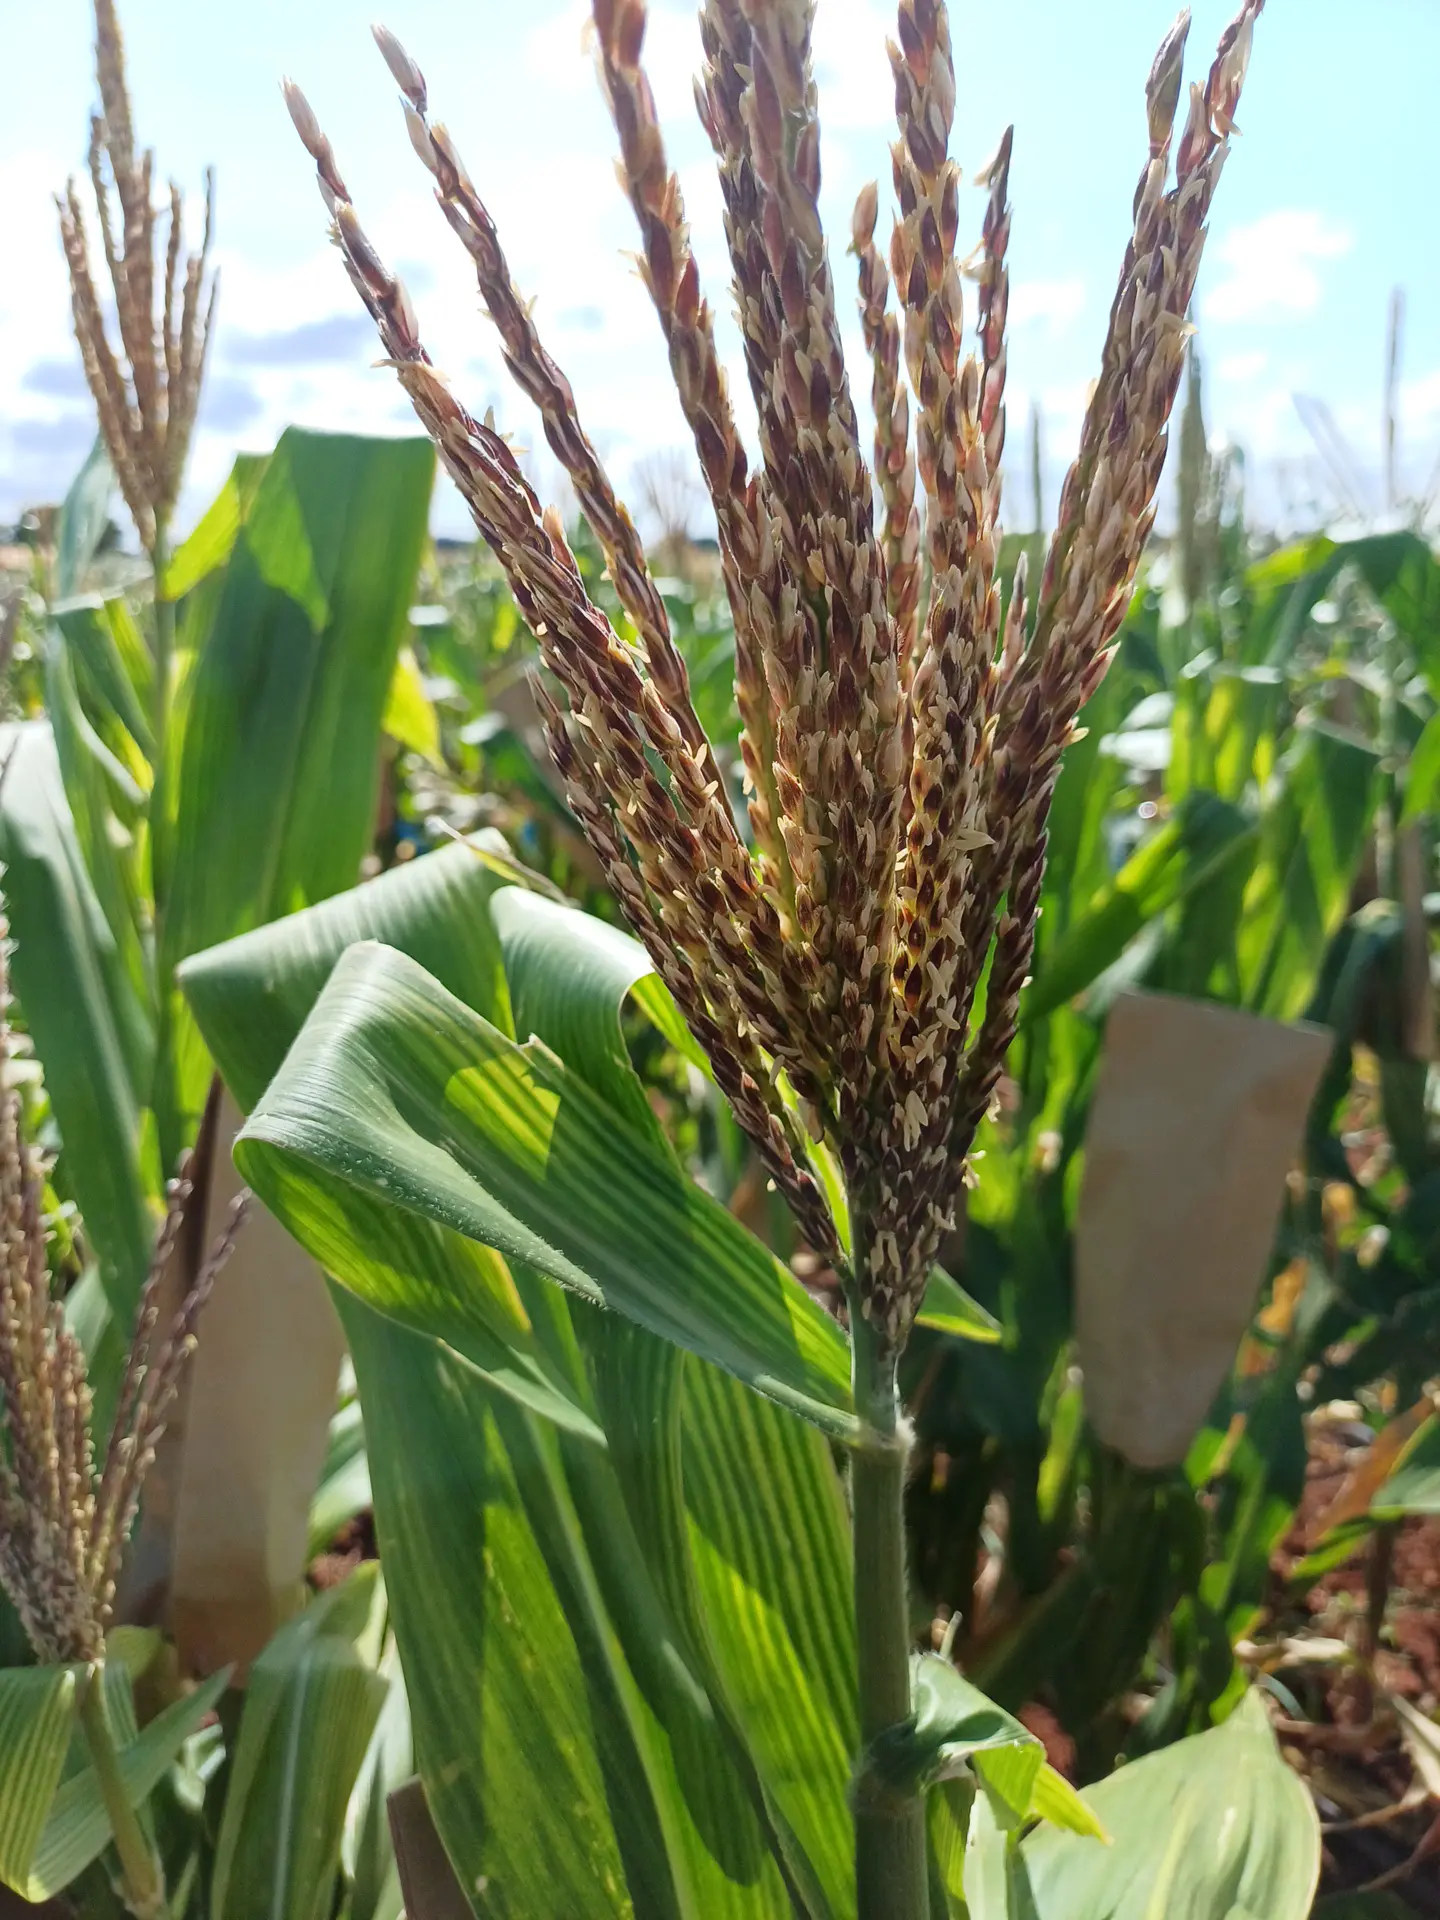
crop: maize
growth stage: flowering
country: Kenya
